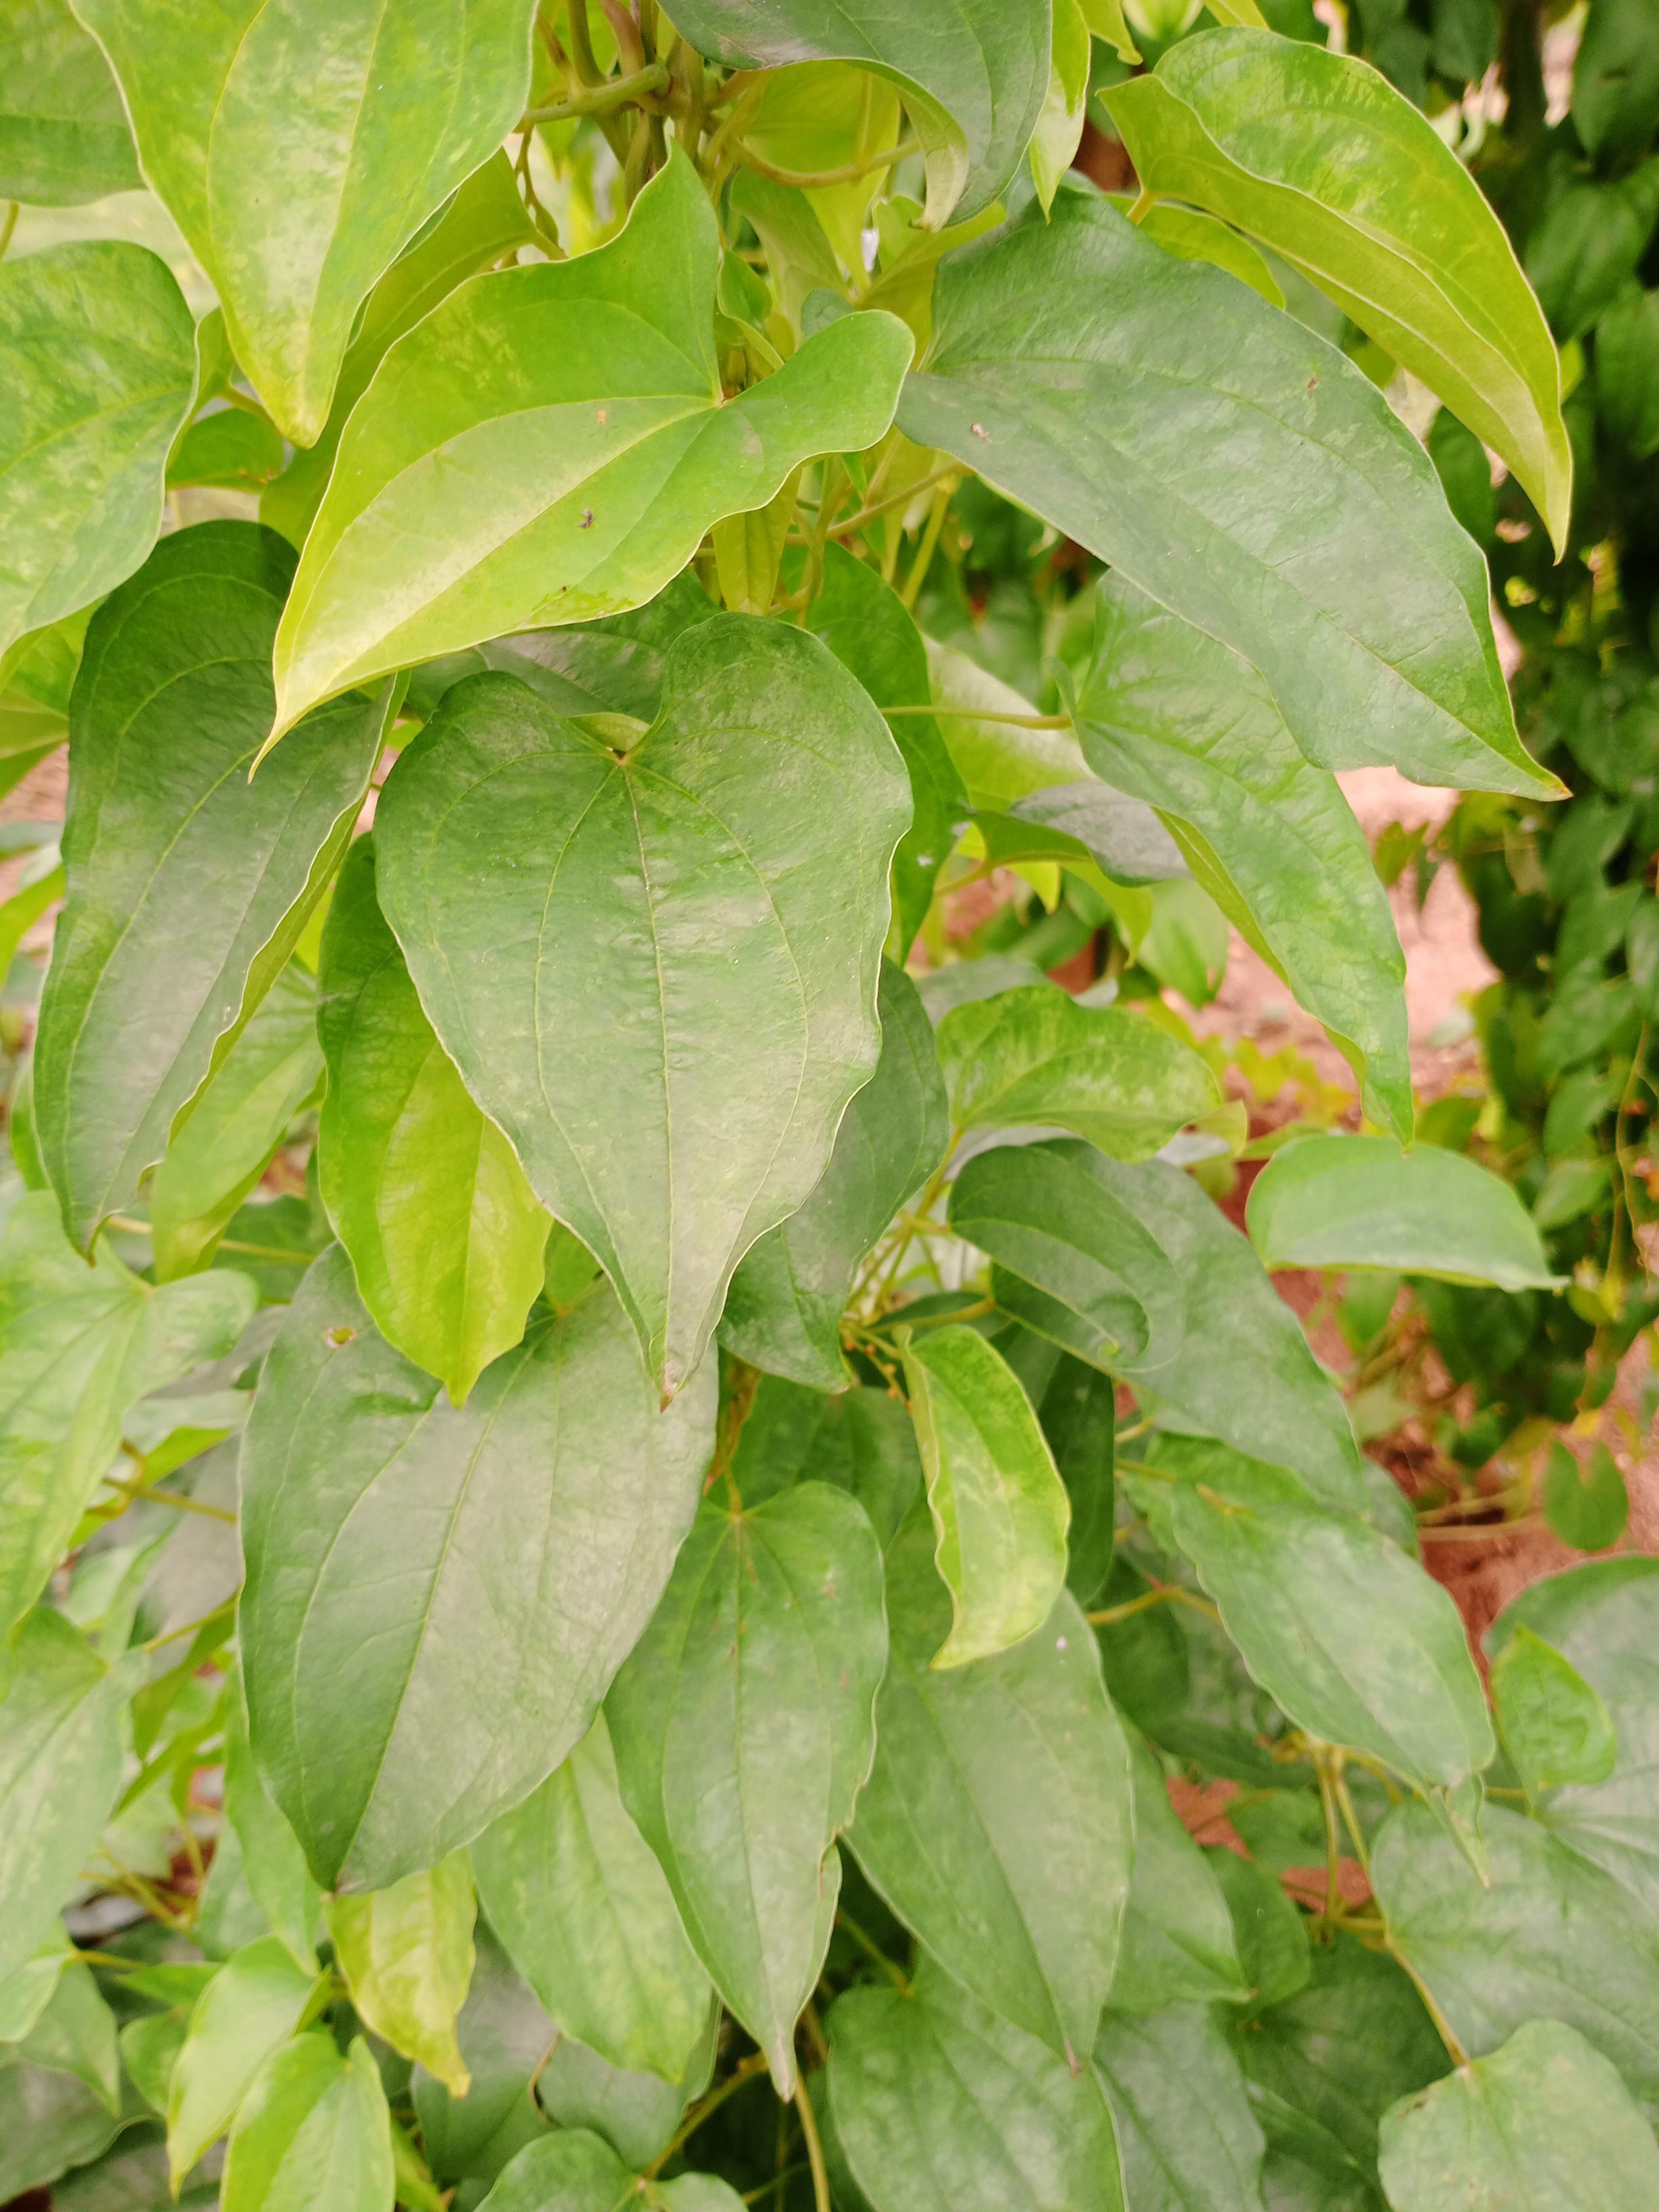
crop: yam
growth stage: vegetative
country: Nigeria
